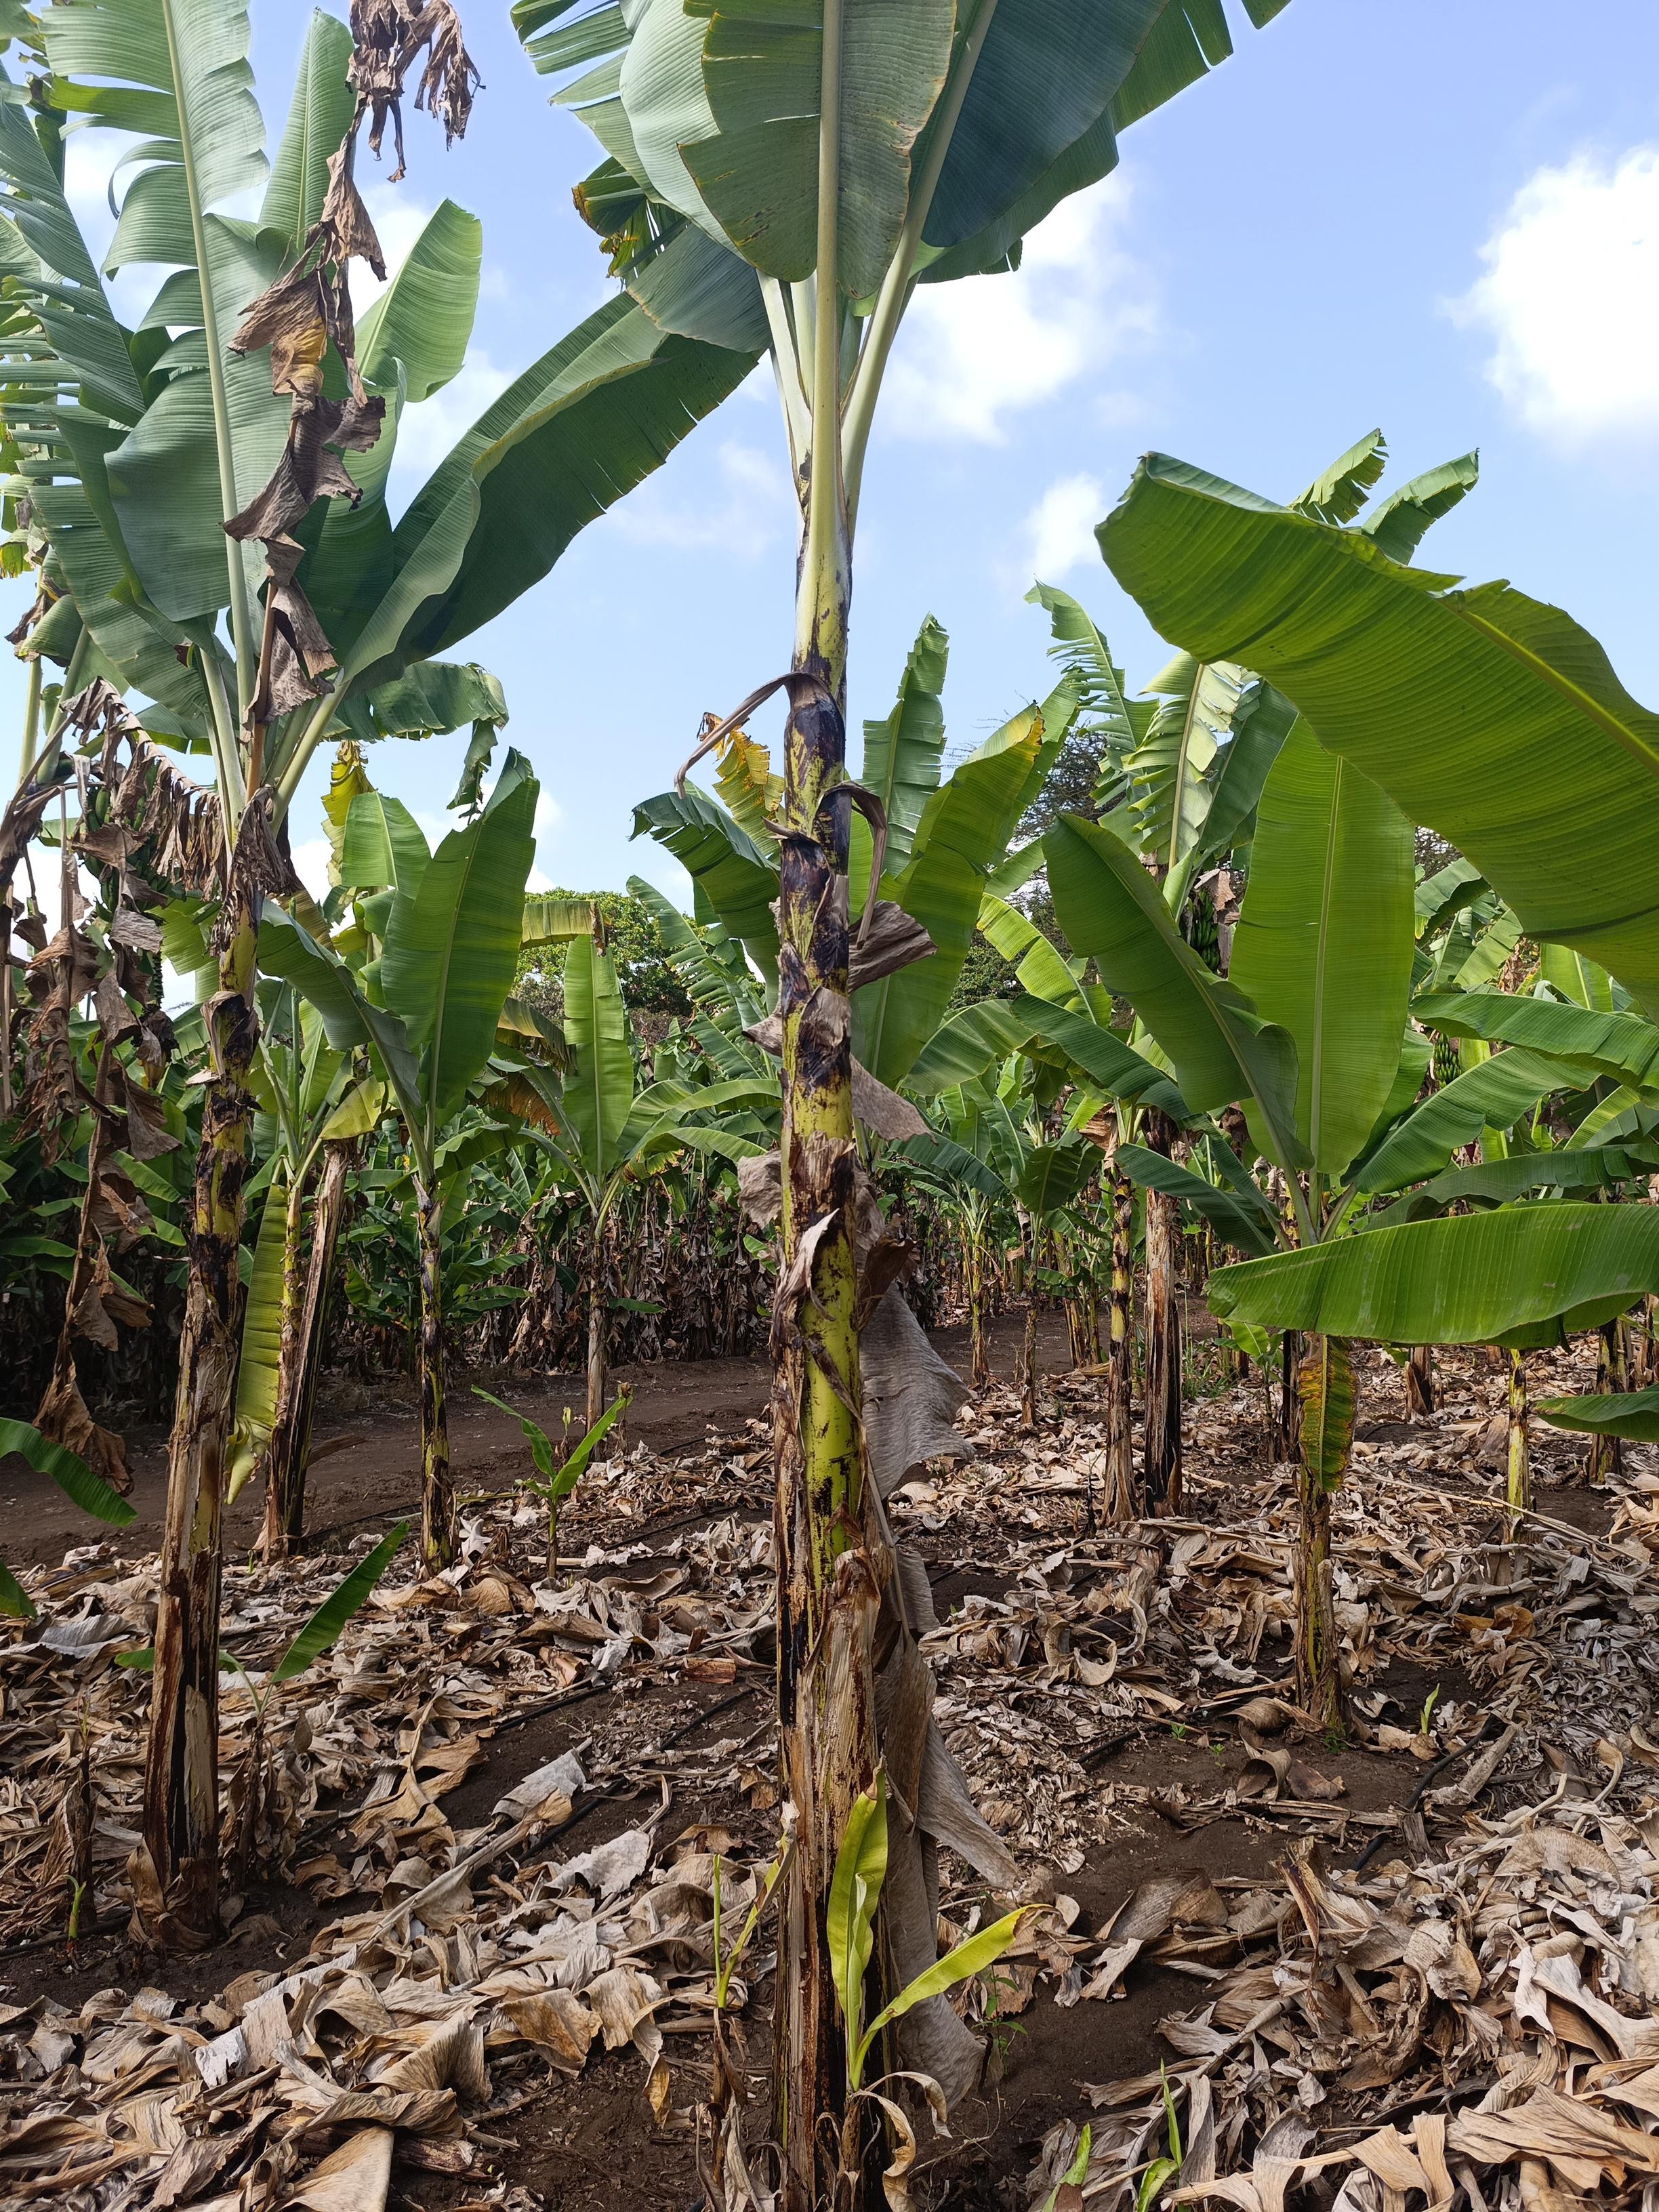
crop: banana
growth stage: vegetative
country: Tanzania
